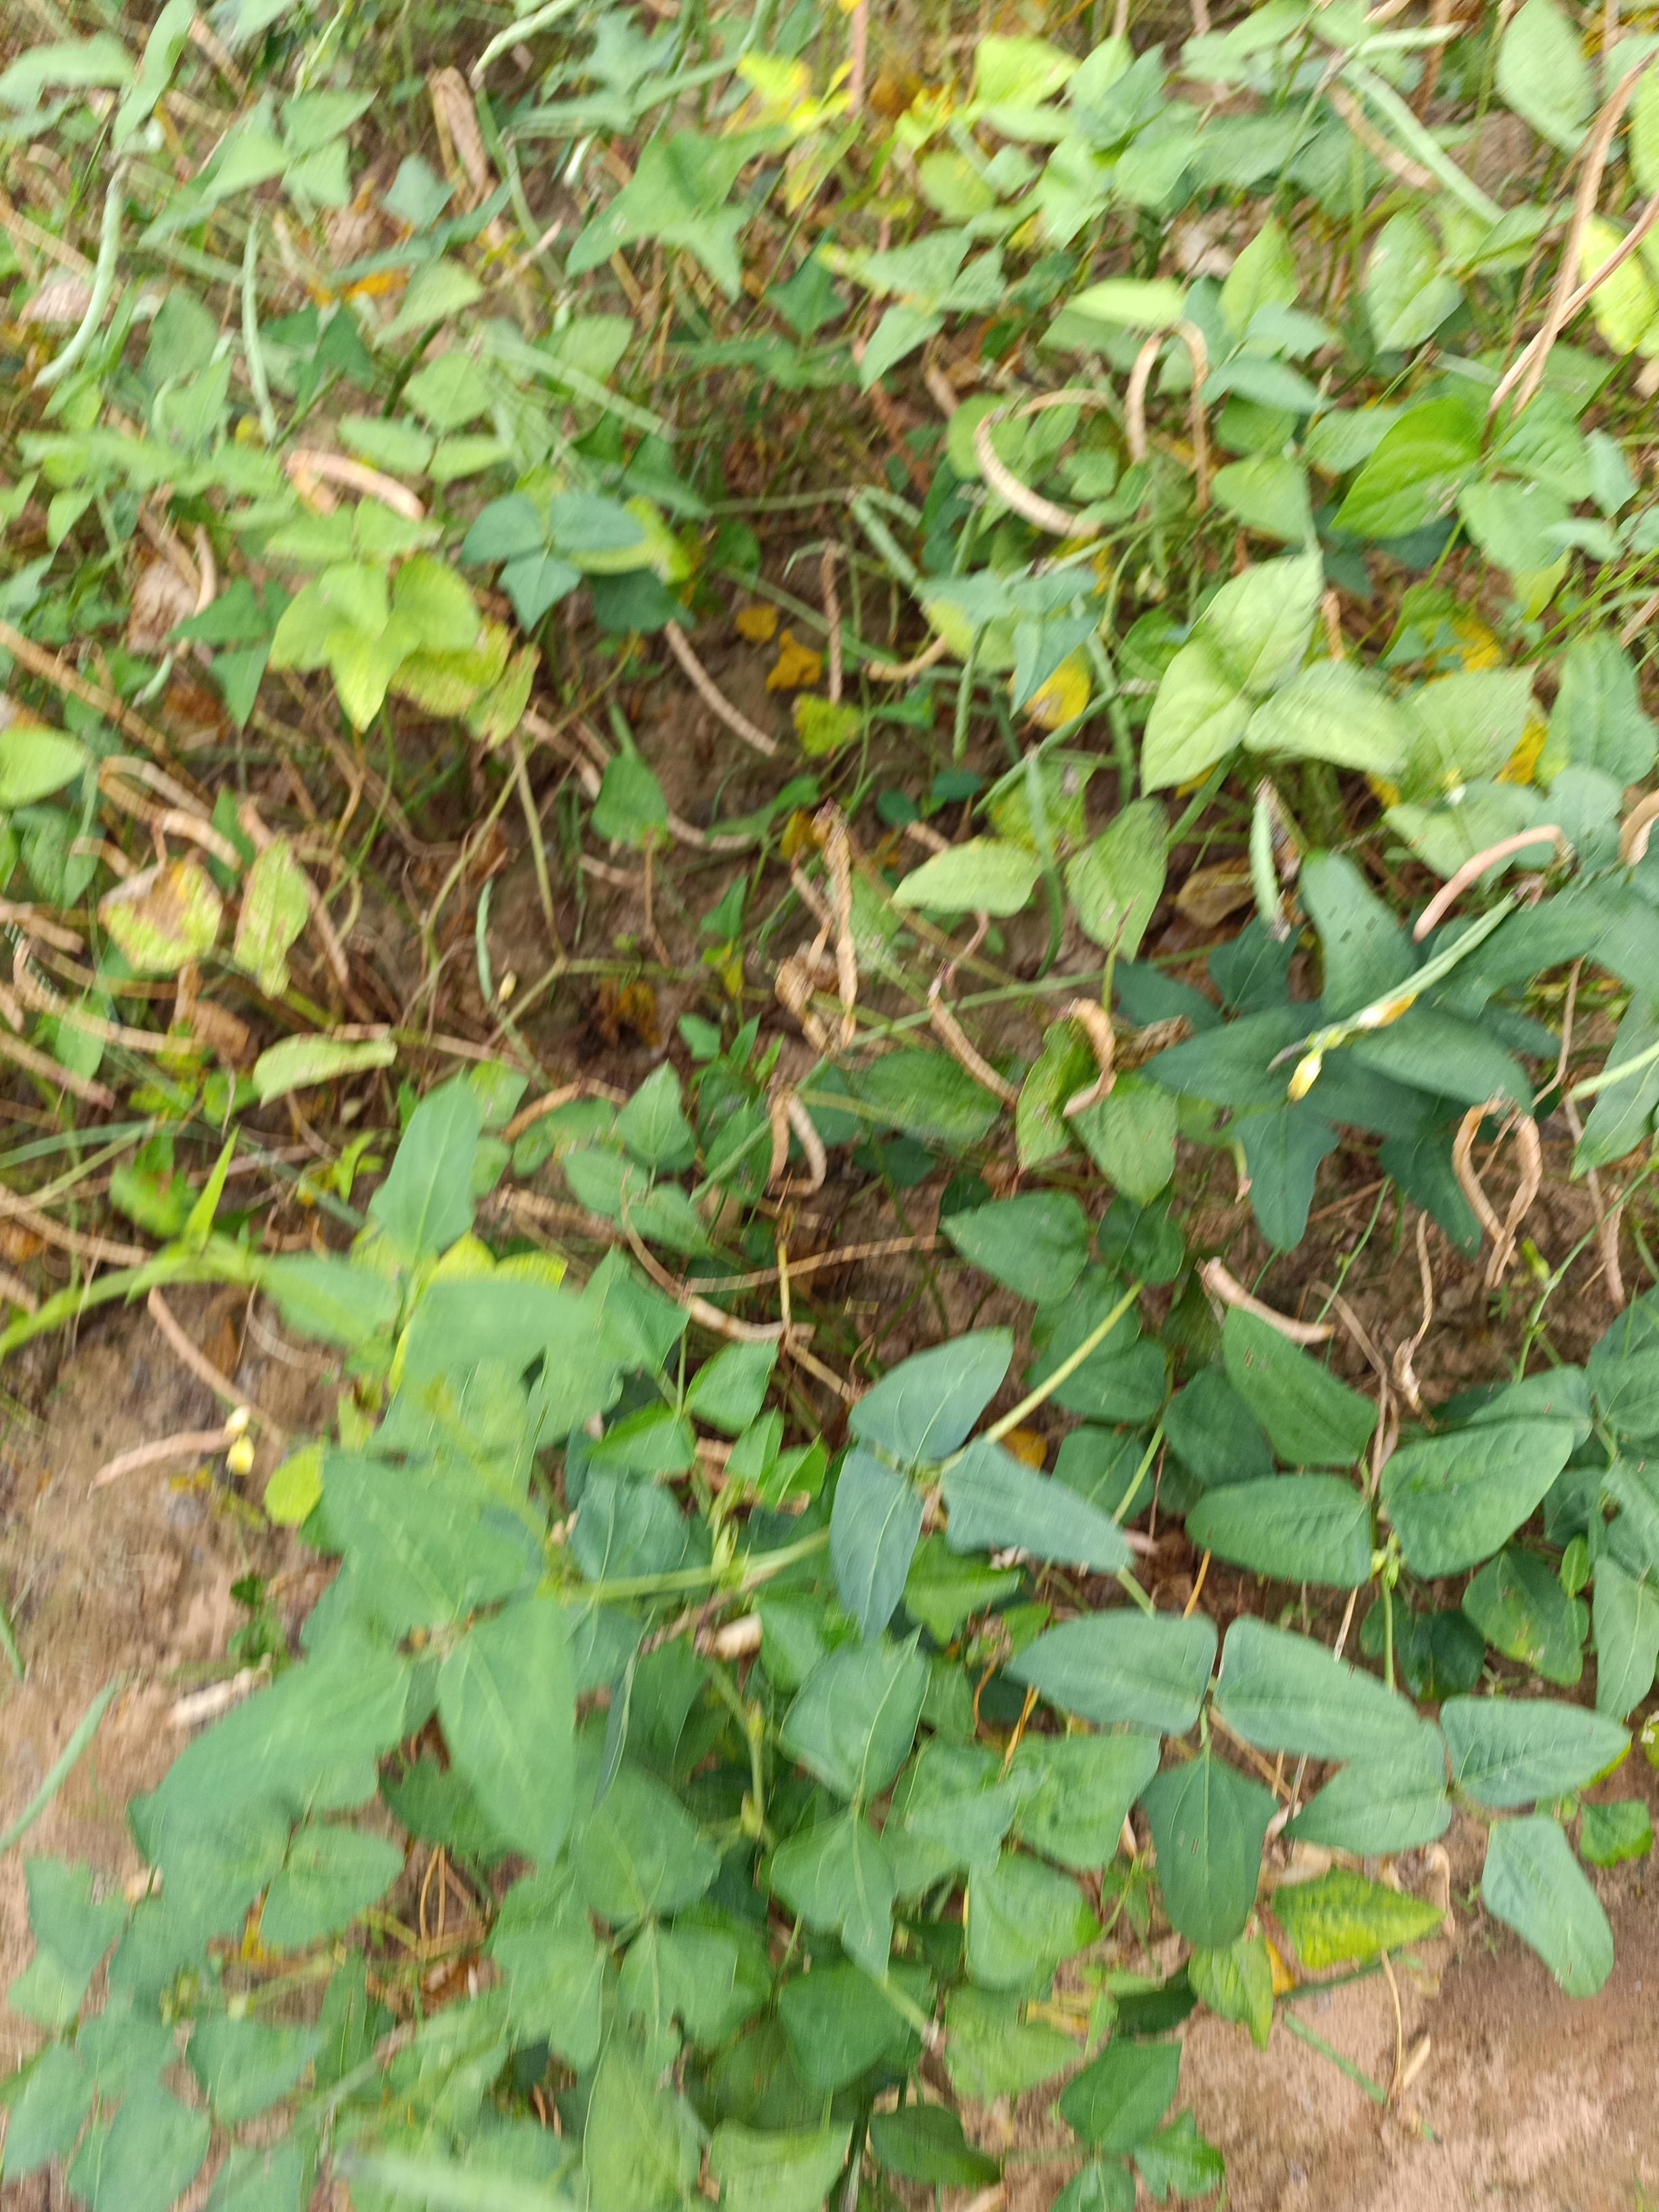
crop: cowpea
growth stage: maturity
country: Nigeria
